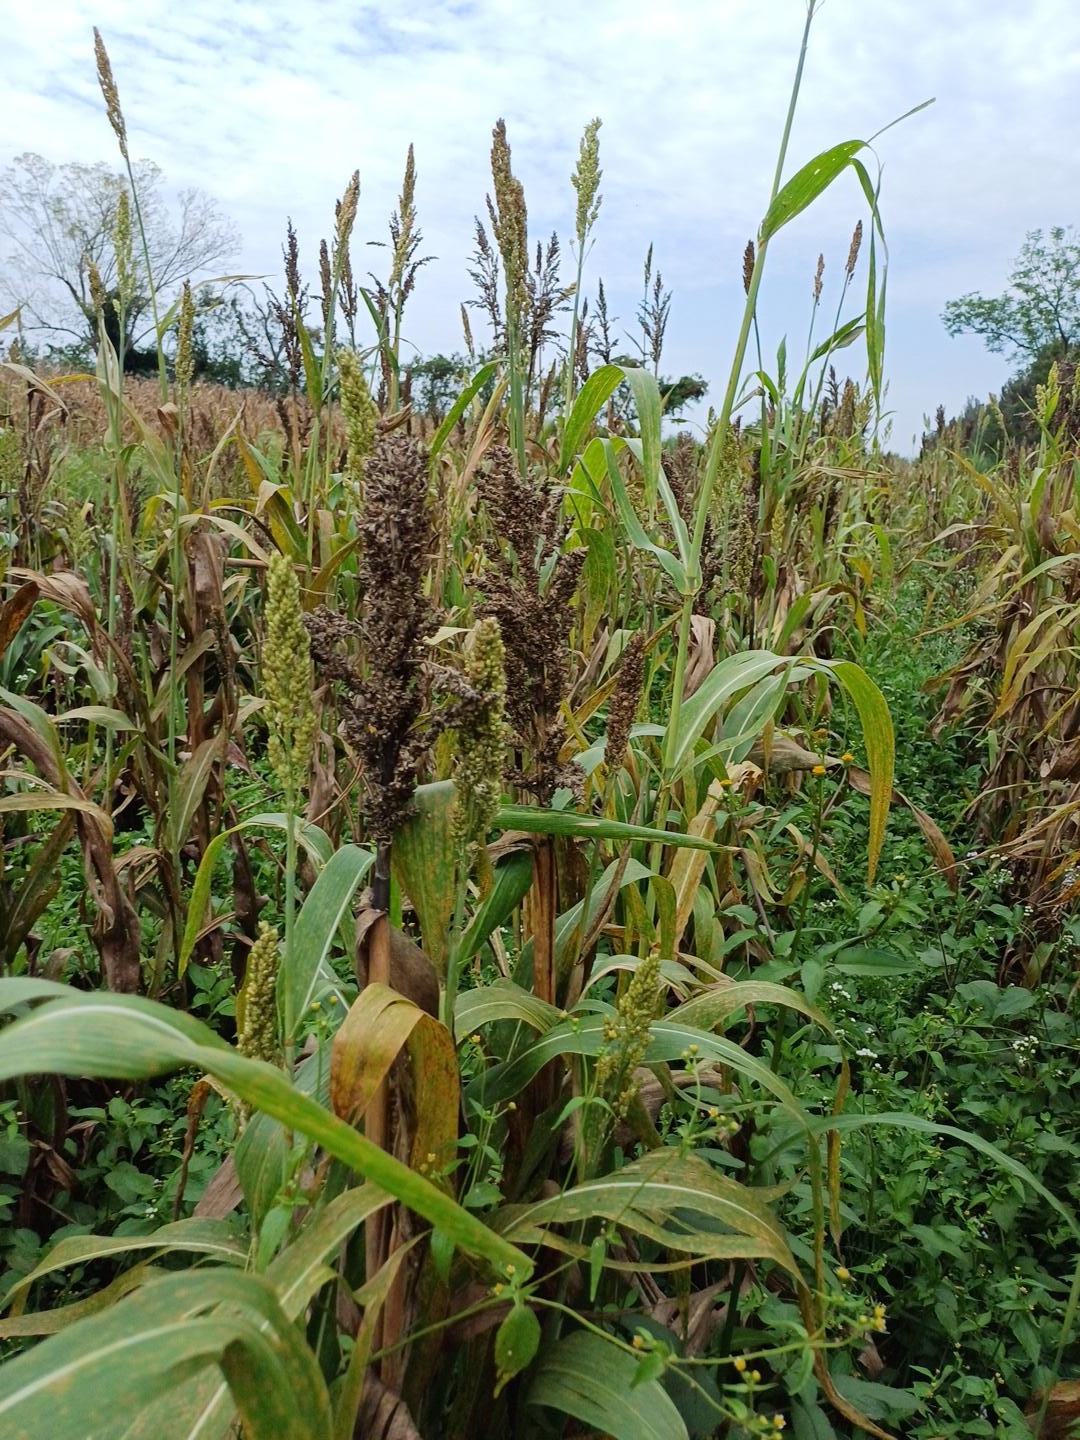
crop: sorghum
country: Kenya
